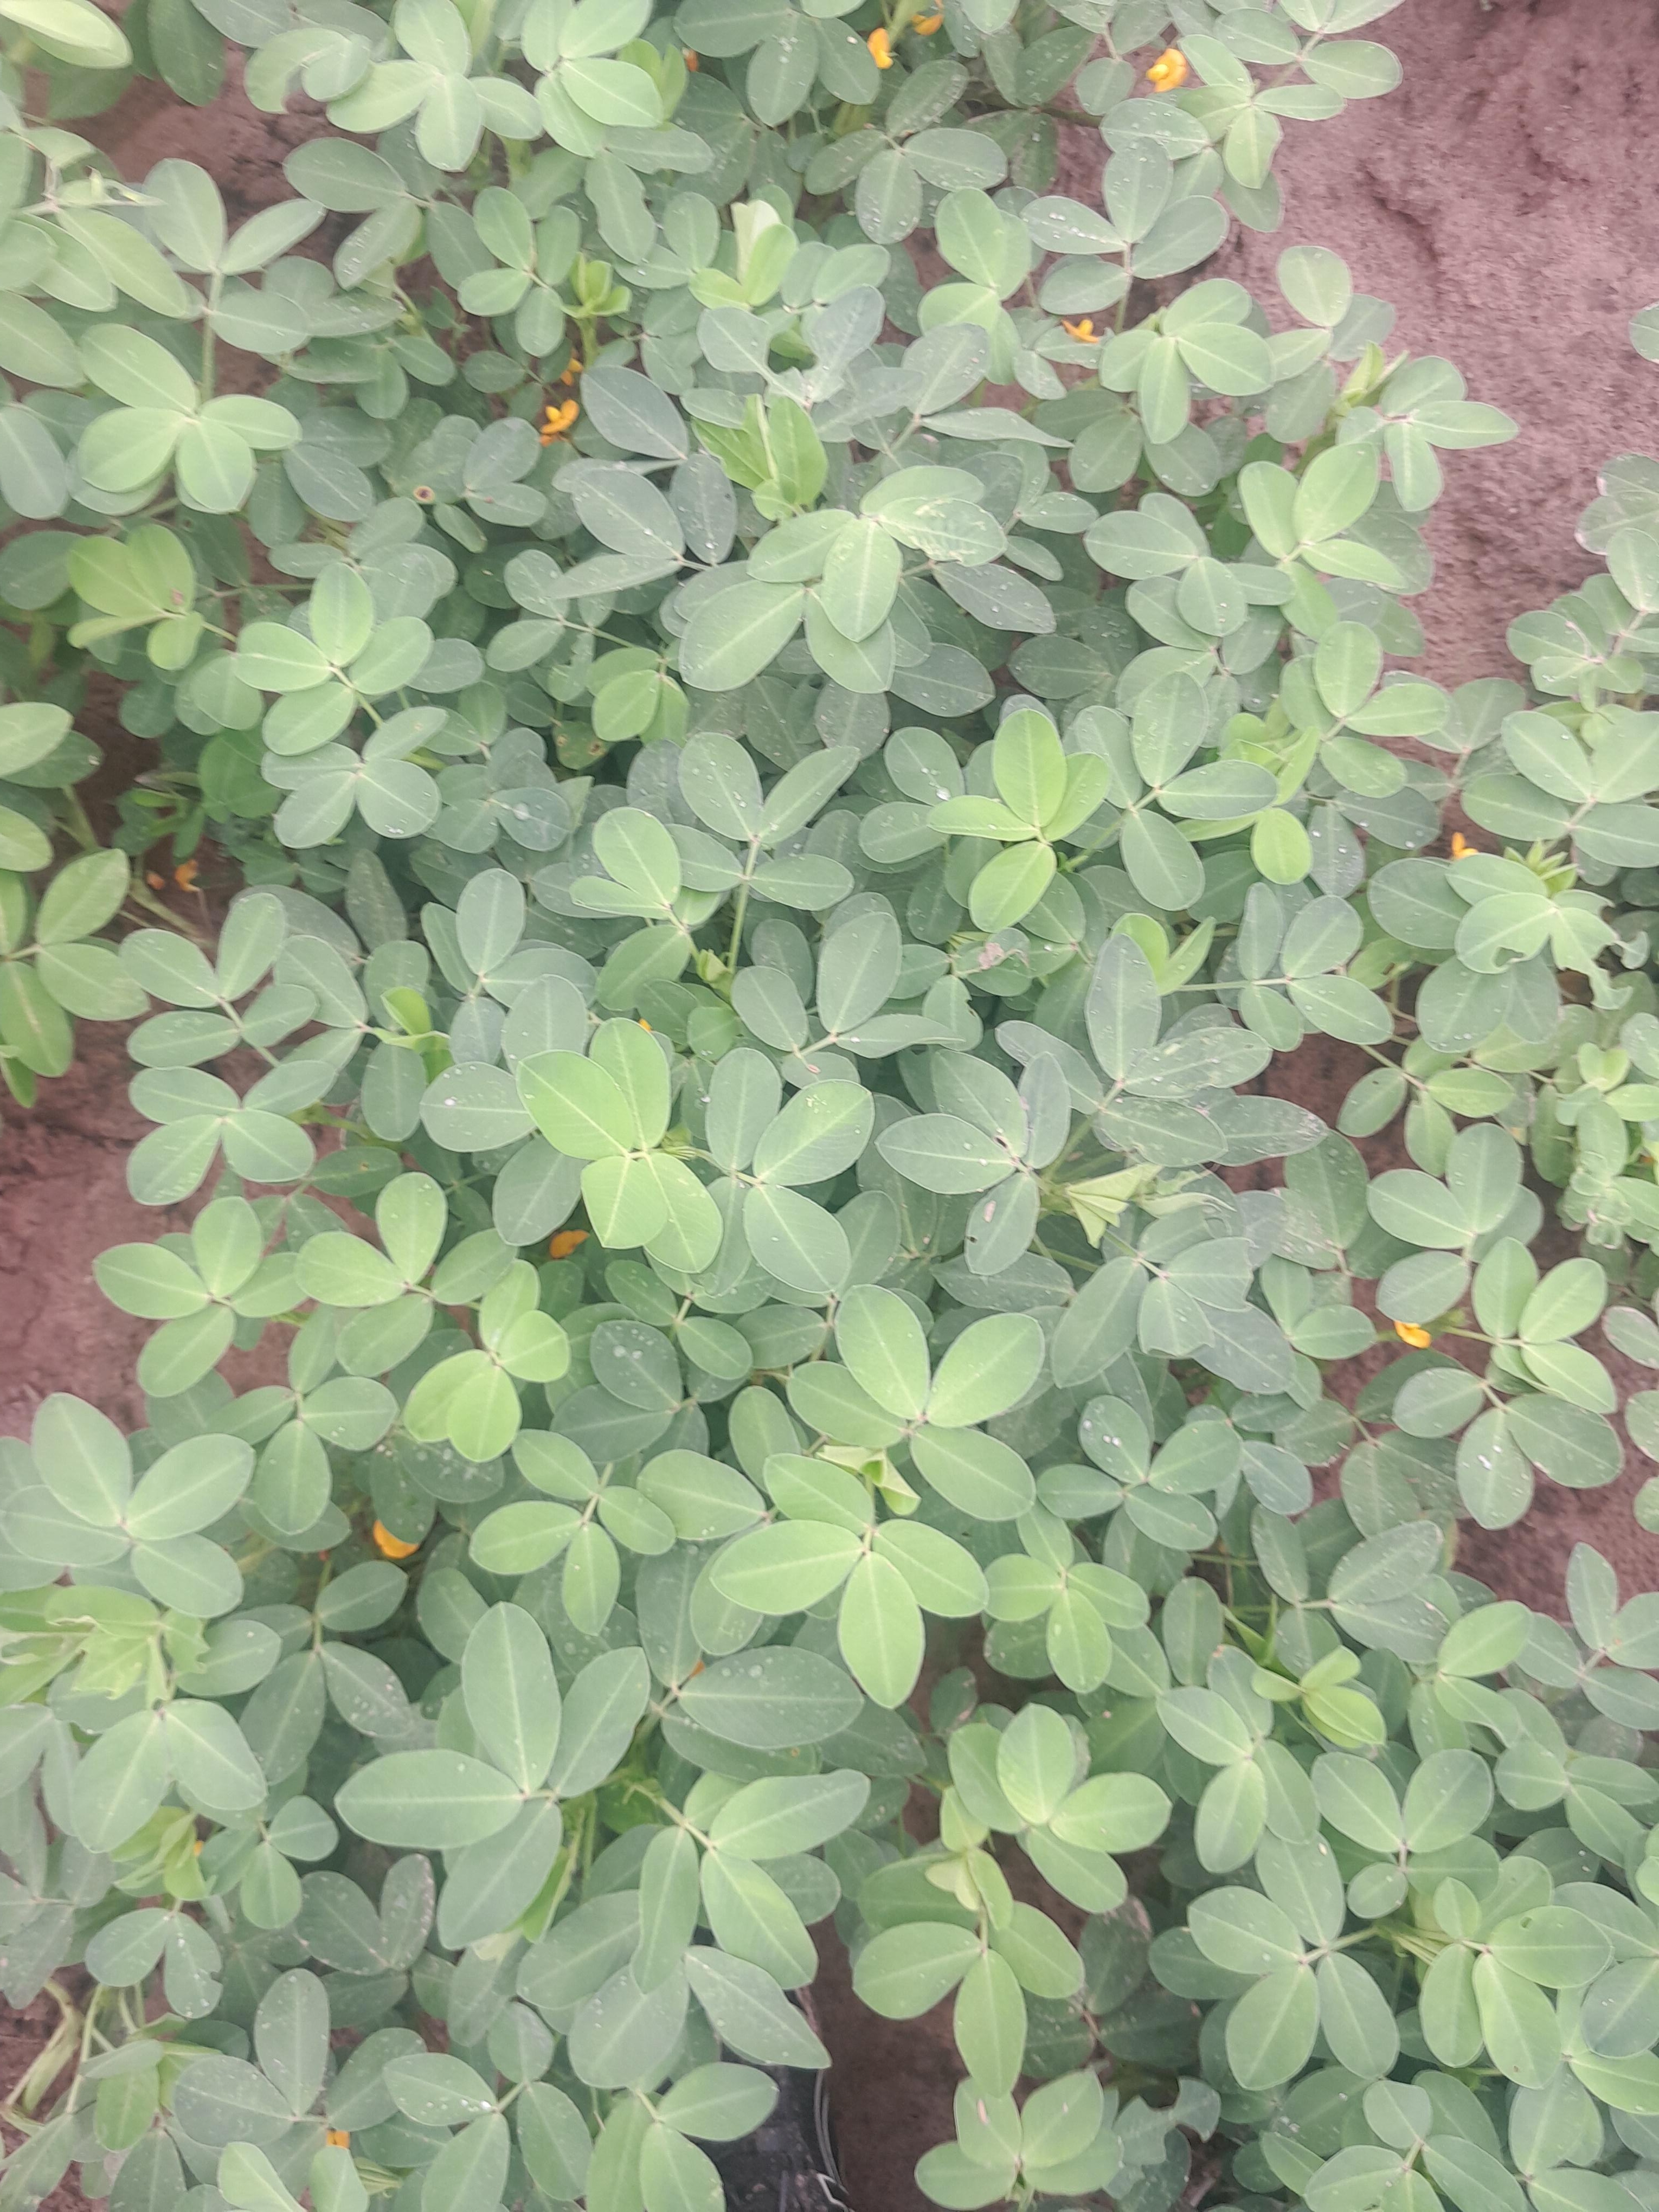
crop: groundnut
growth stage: flowering
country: Senegal
